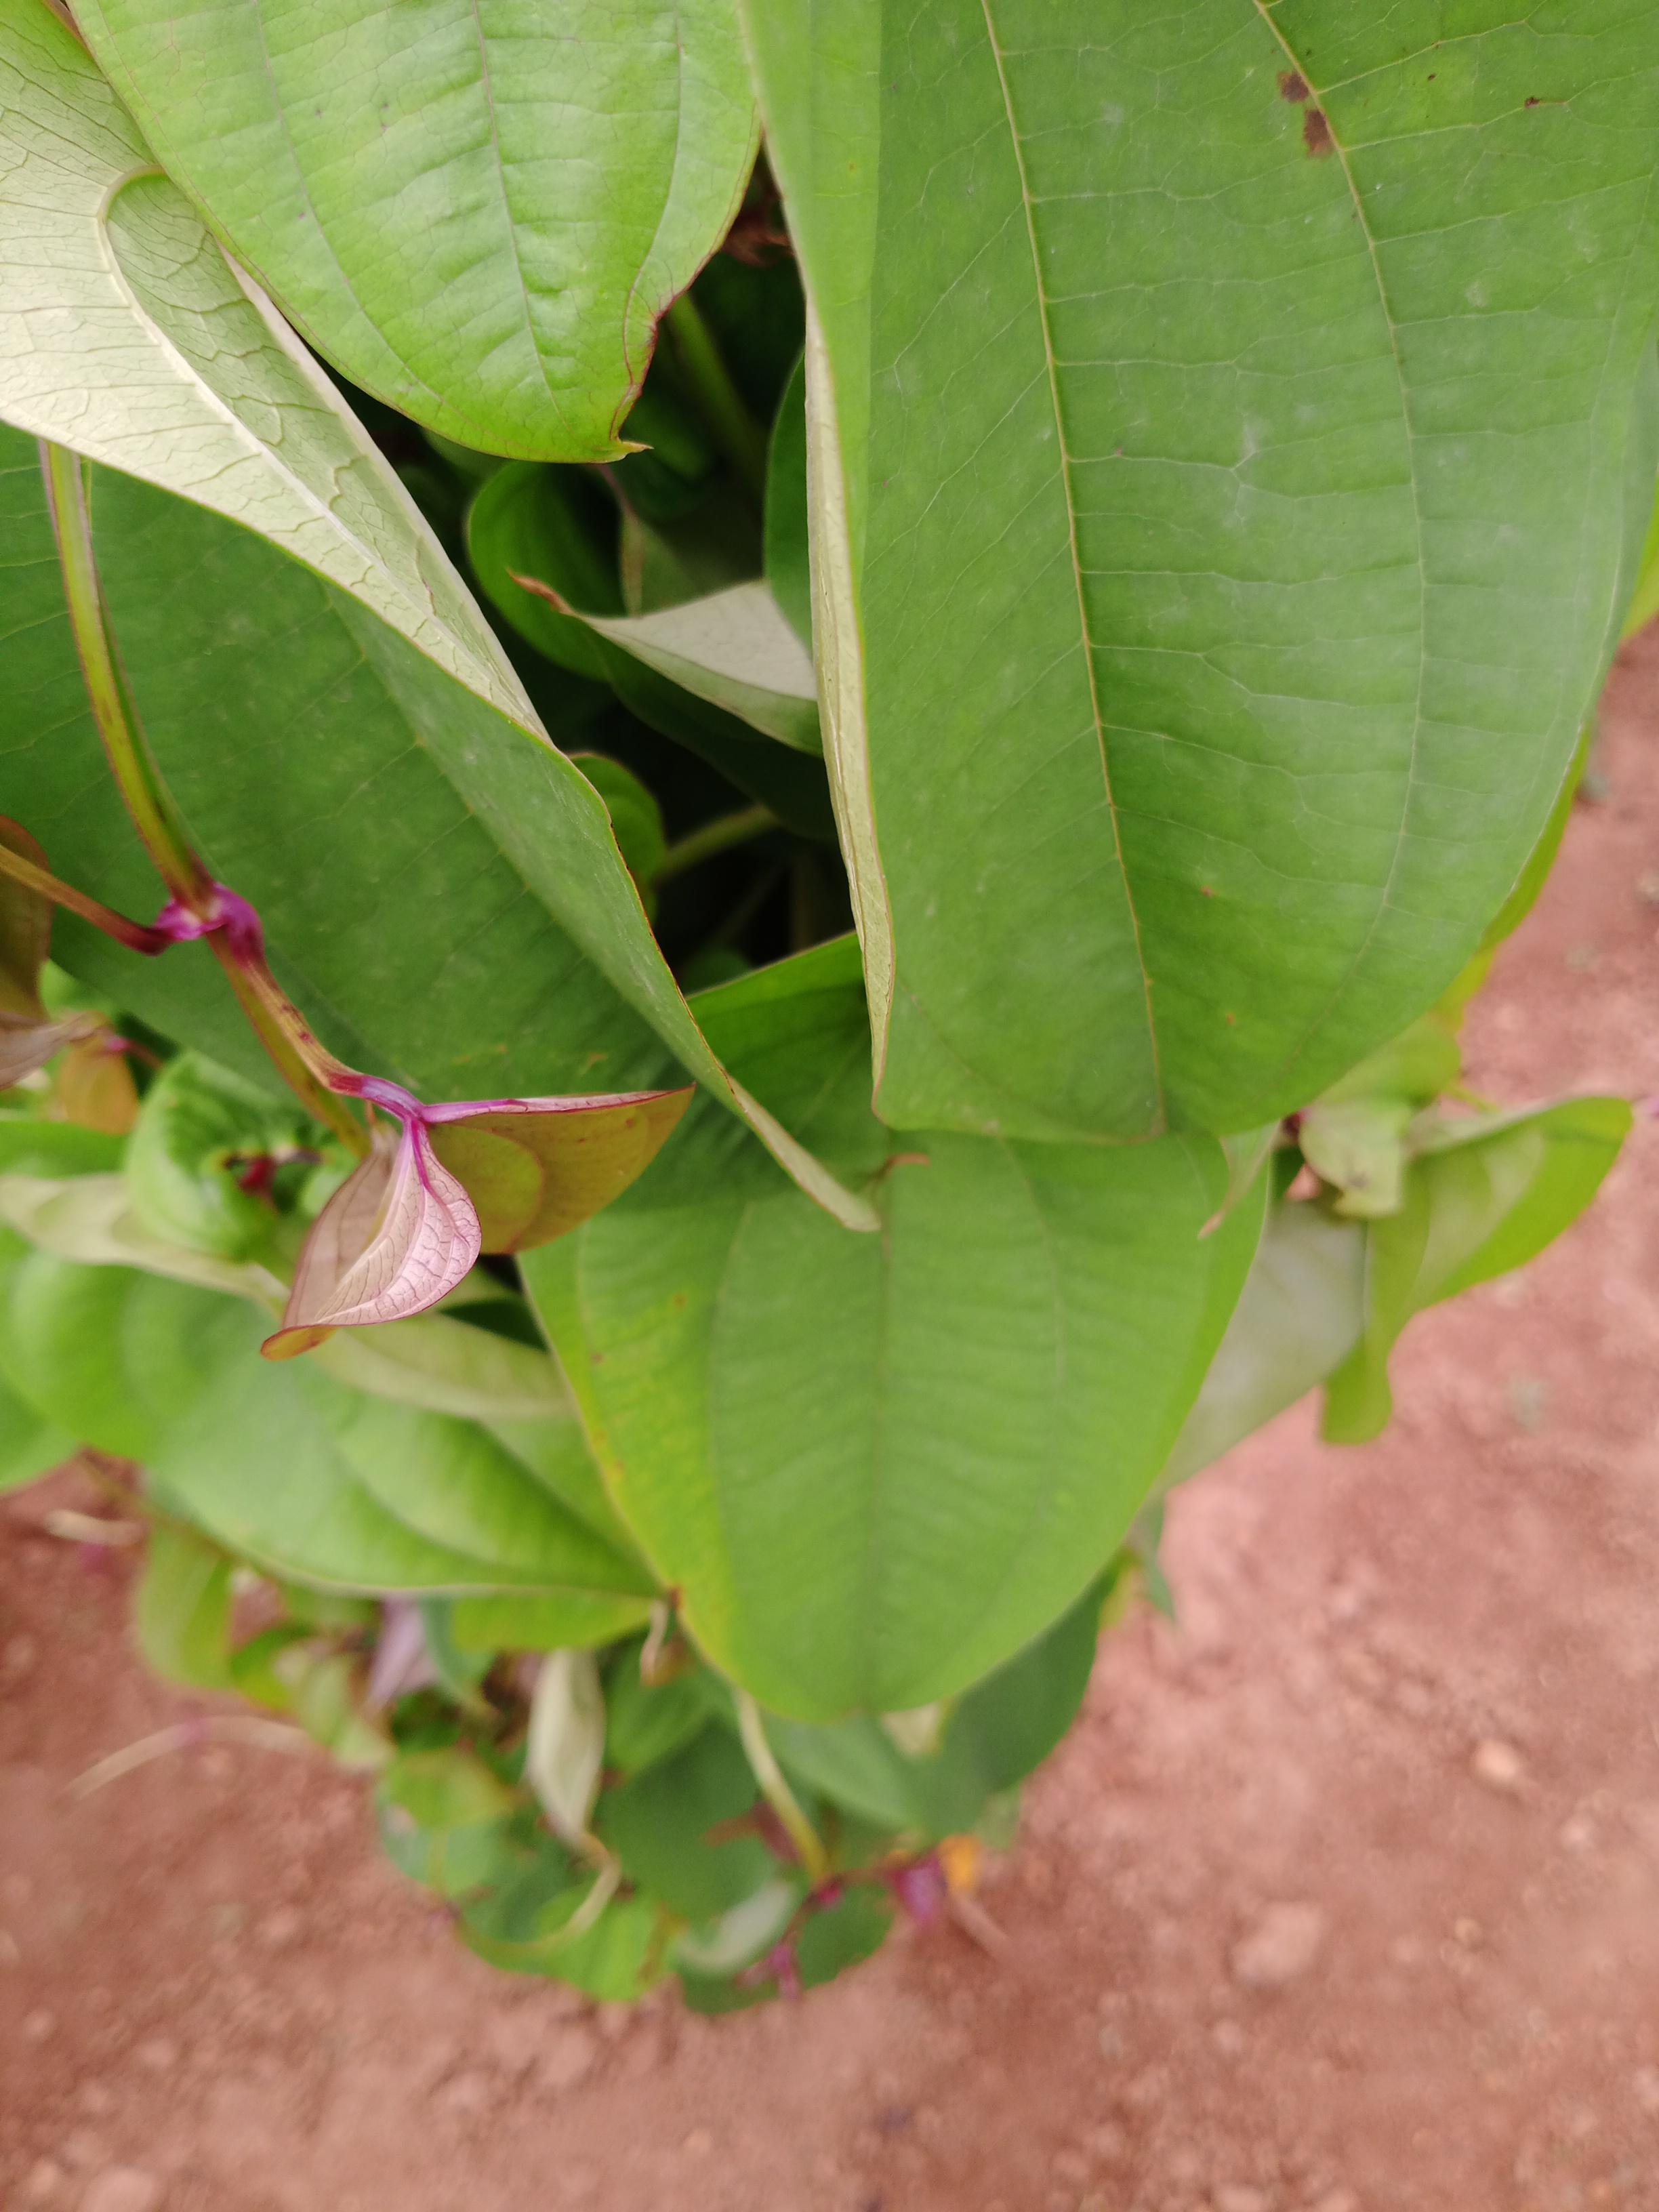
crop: yam
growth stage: vegetative
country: Nigeria
